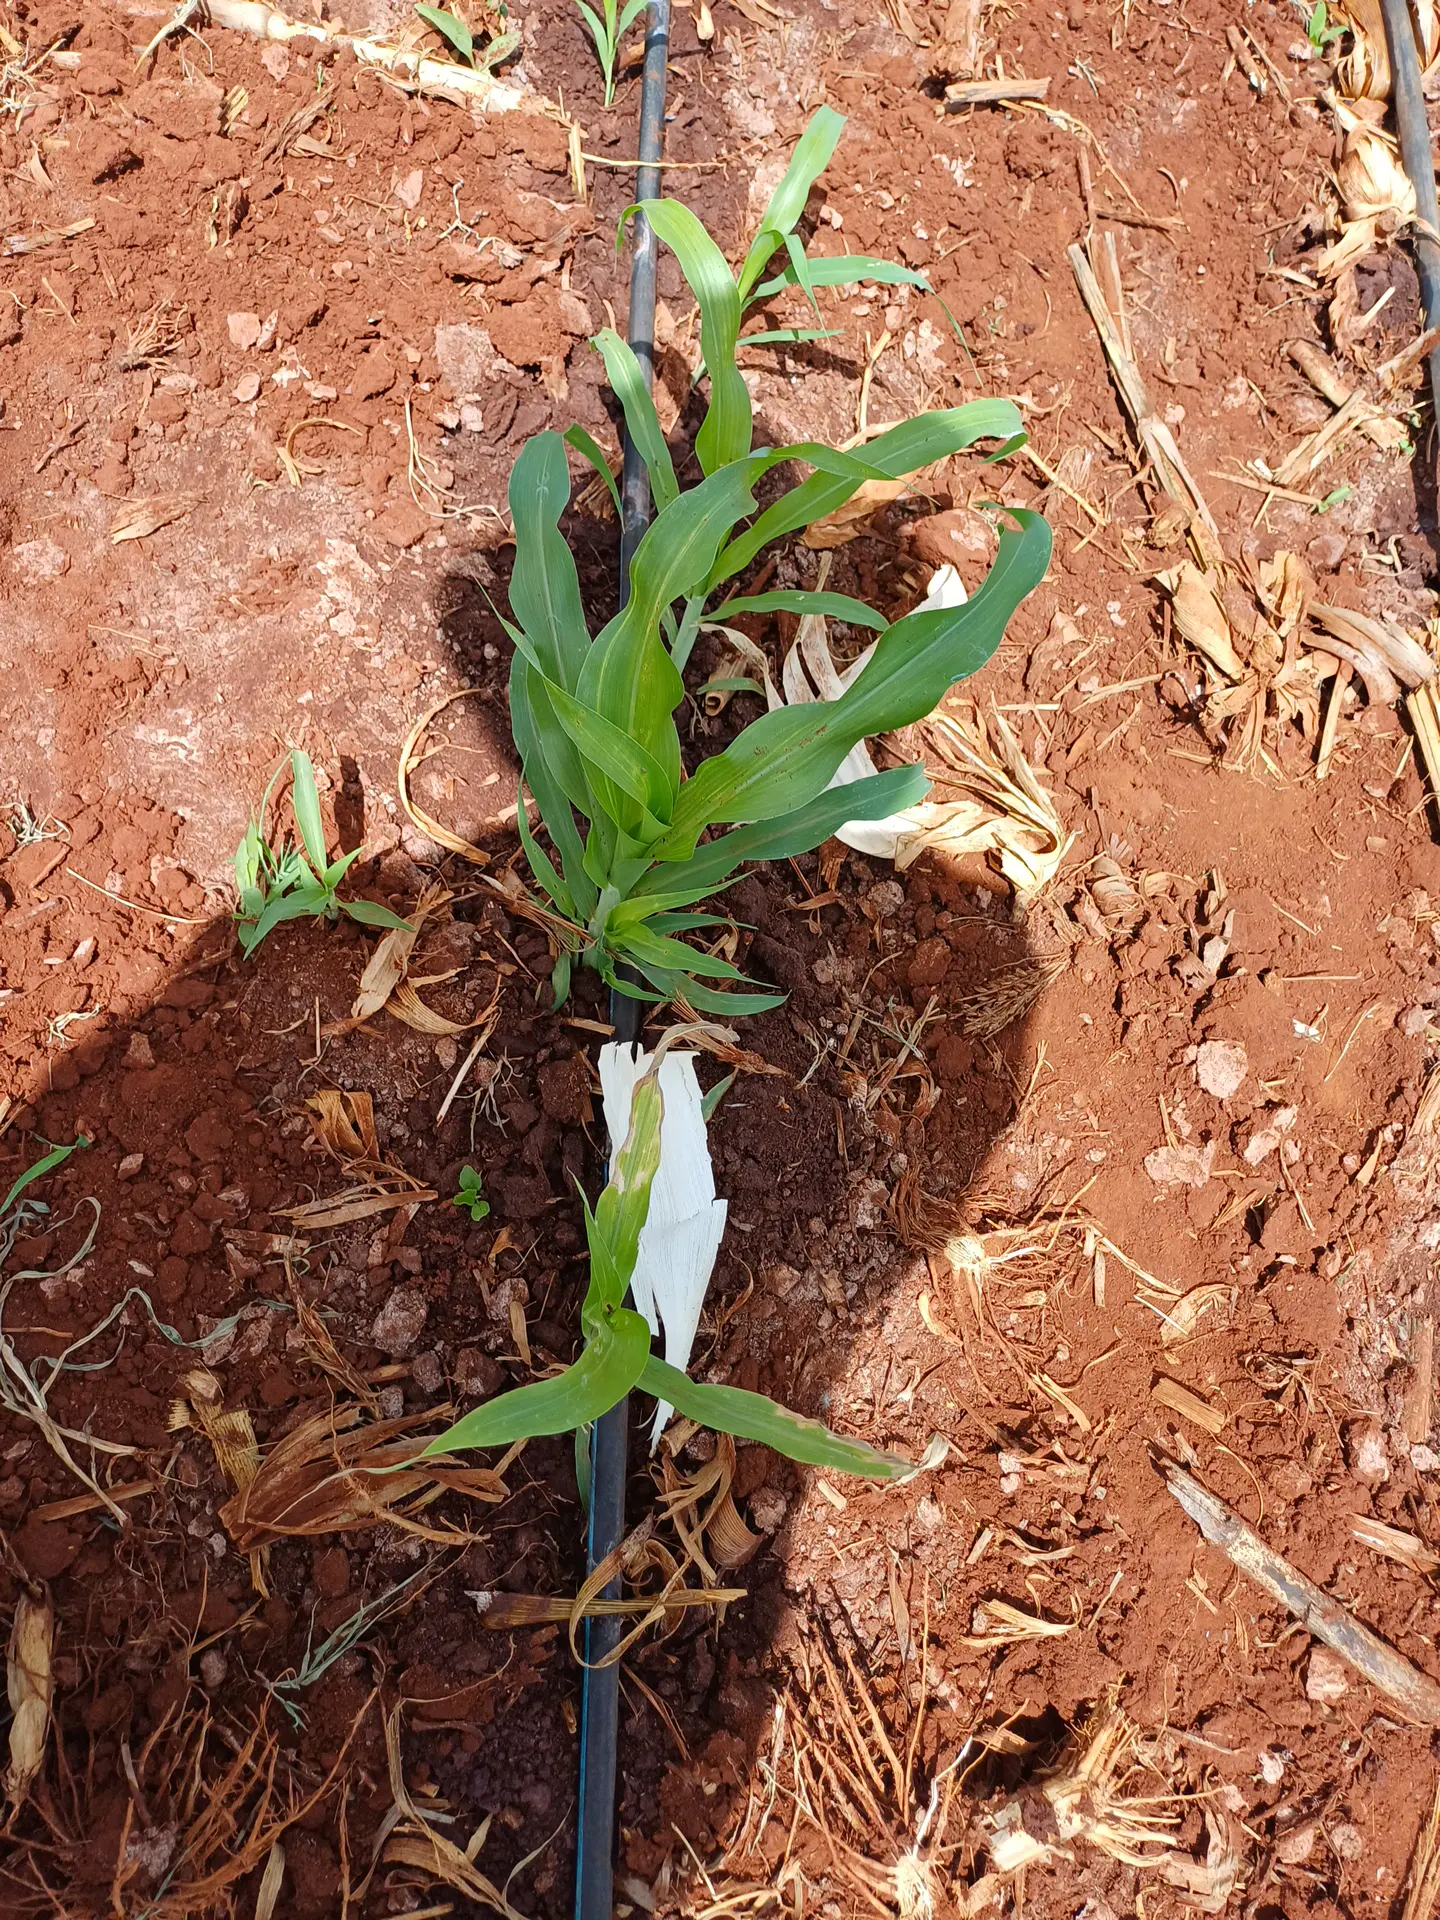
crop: sorghum
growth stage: vegetative
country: Kenya
